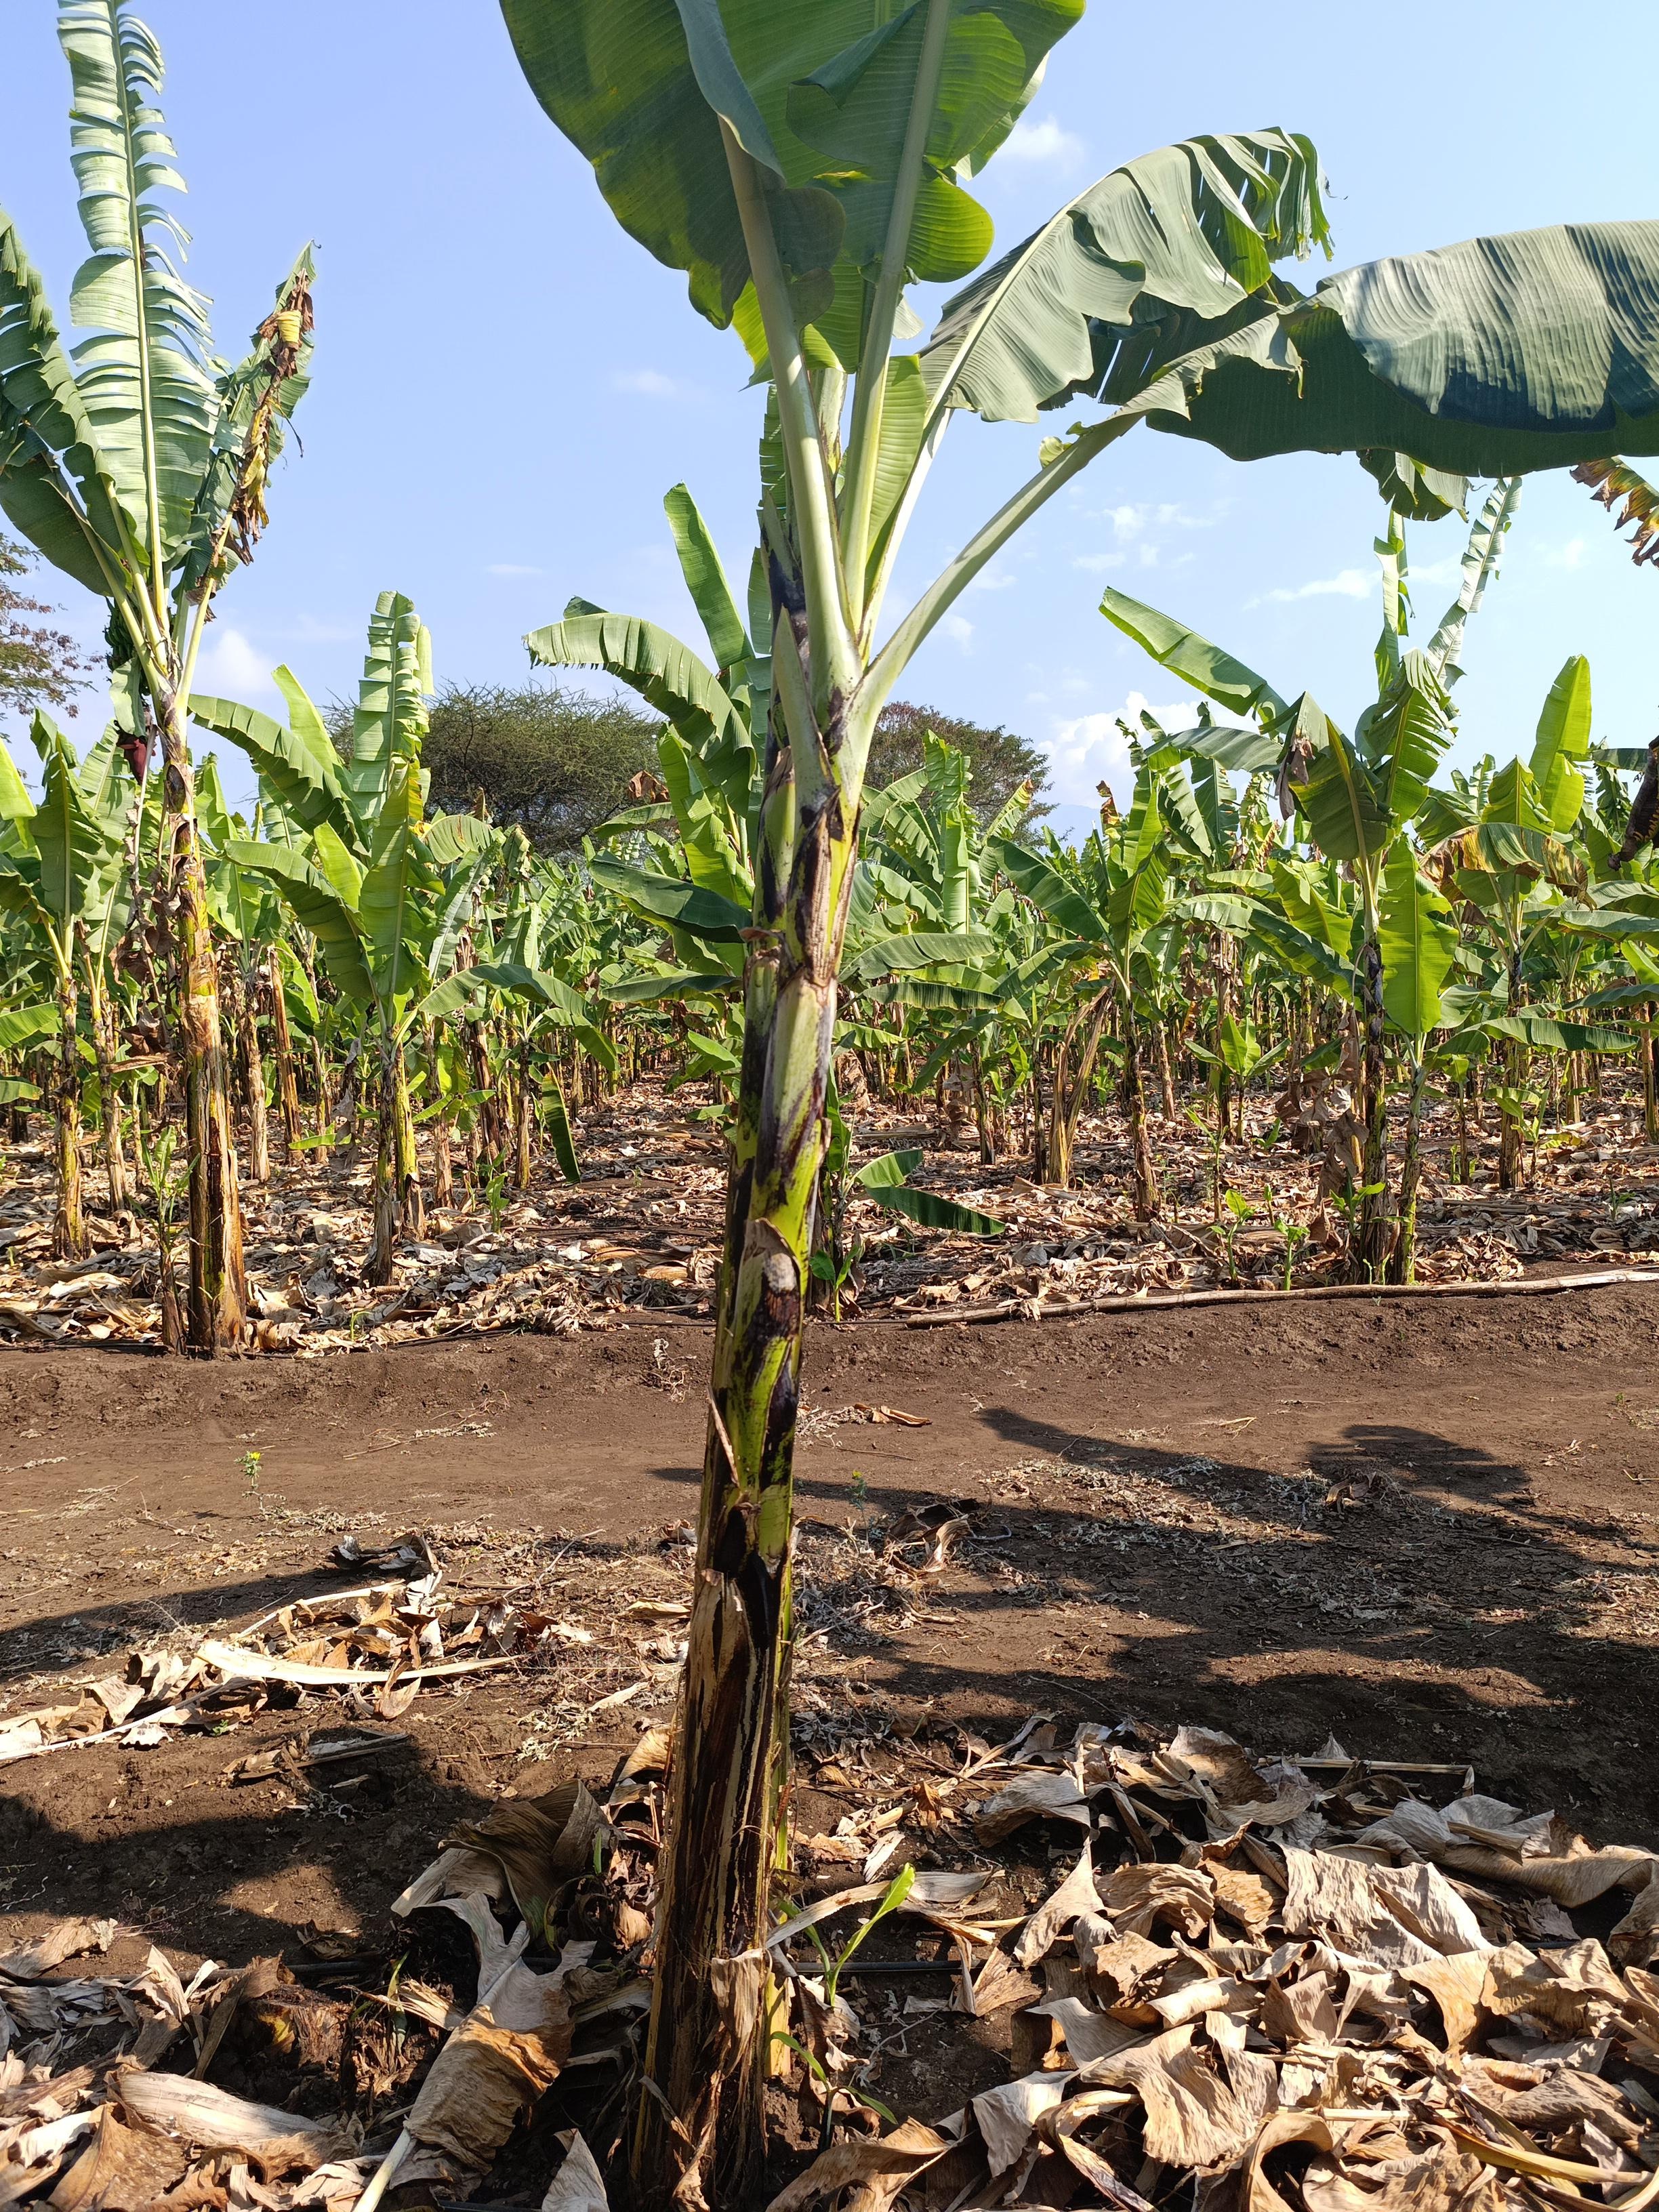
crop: banana
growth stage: vegetative
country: Tanzania
